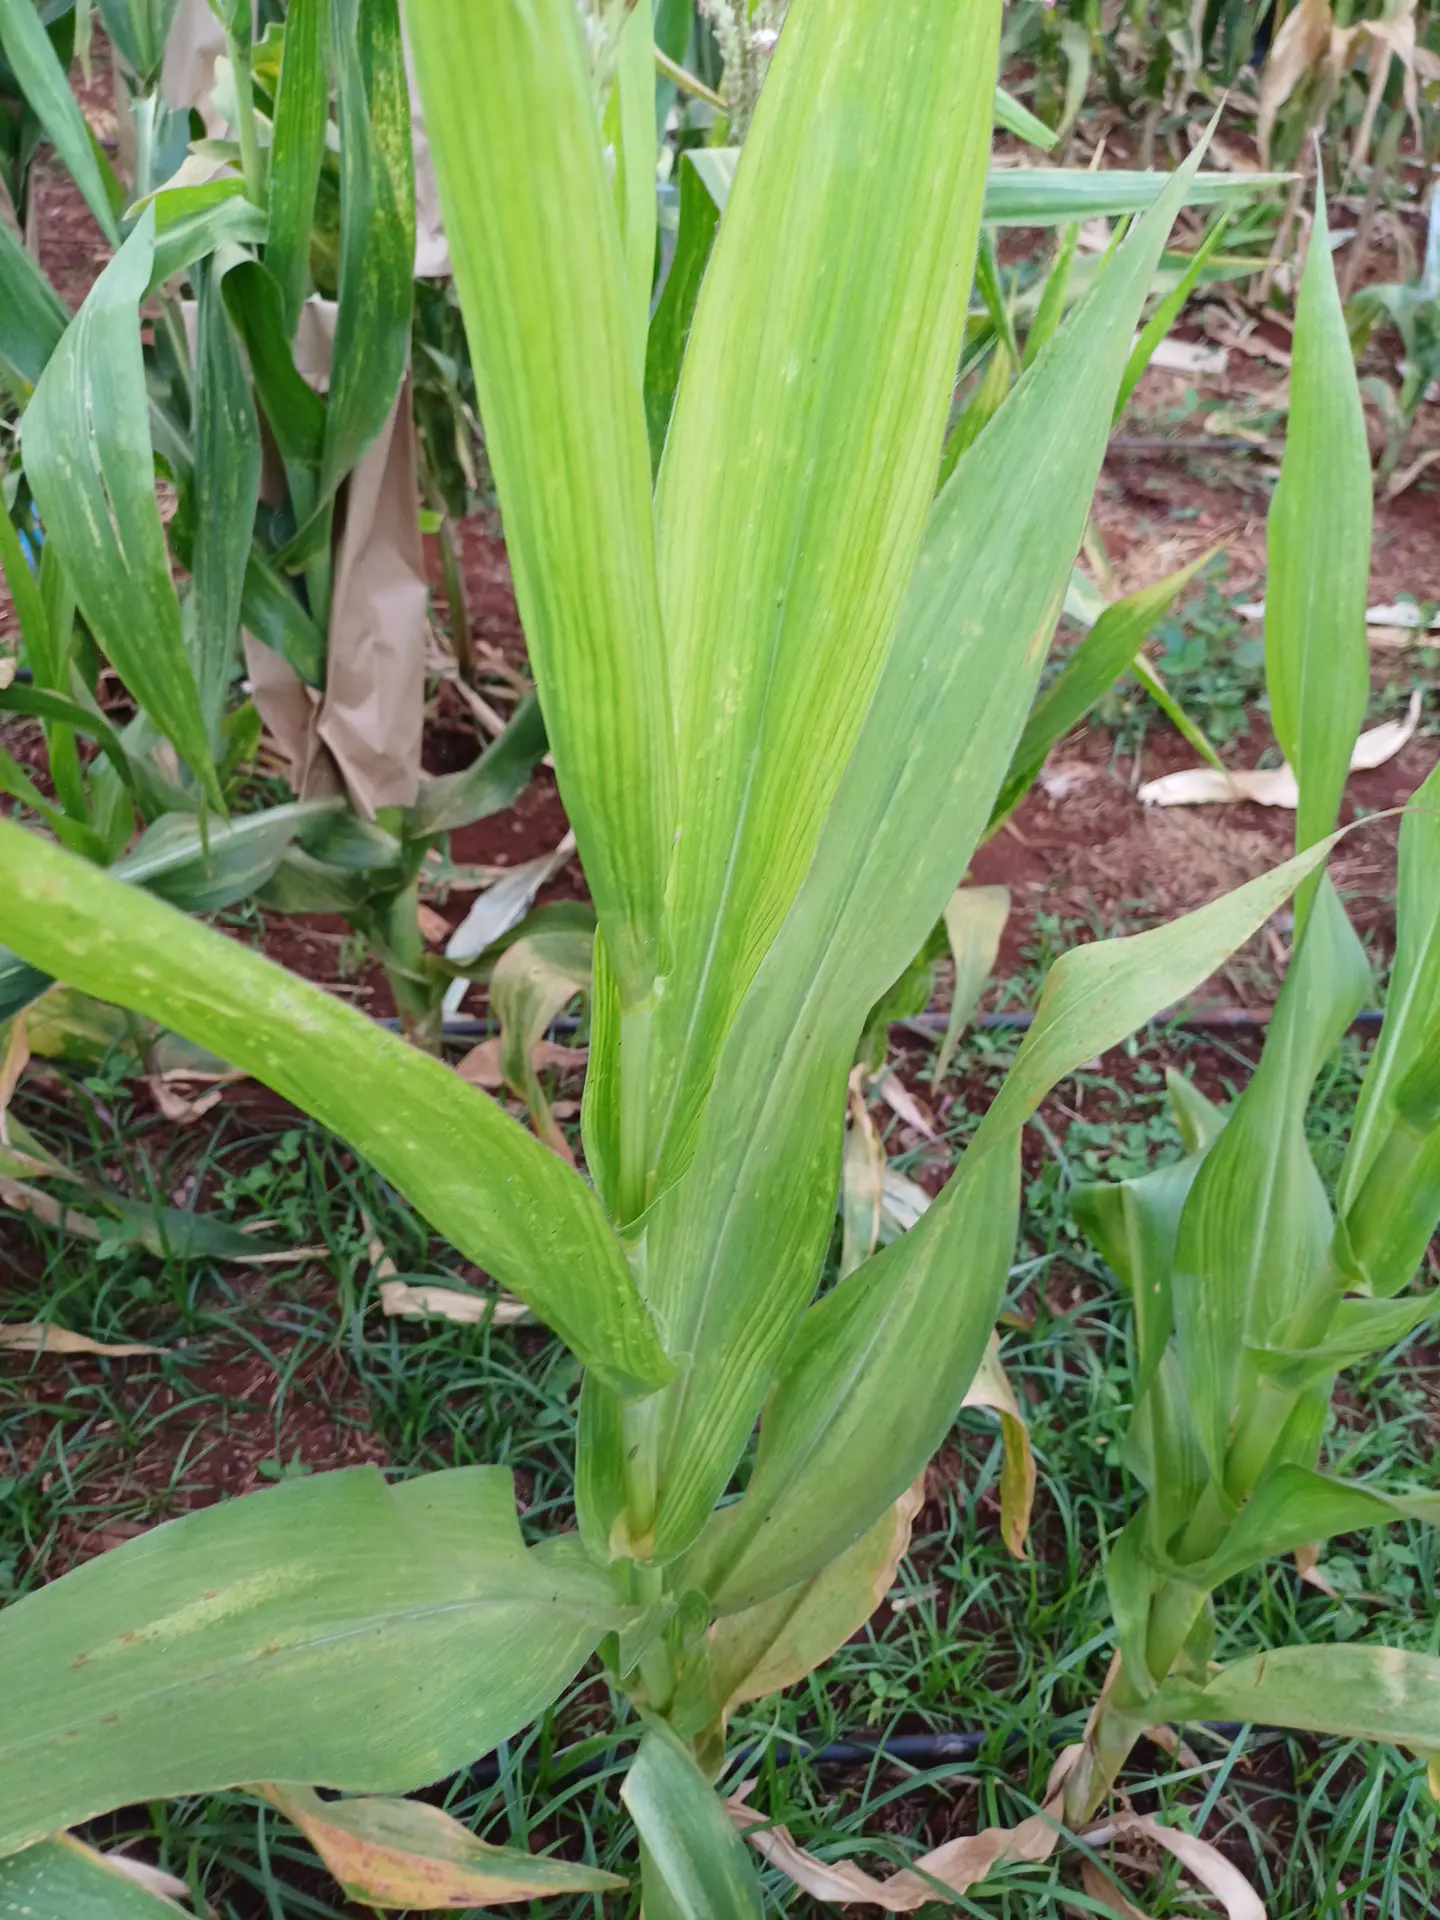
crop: maize
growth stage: flowering
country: Kenya
